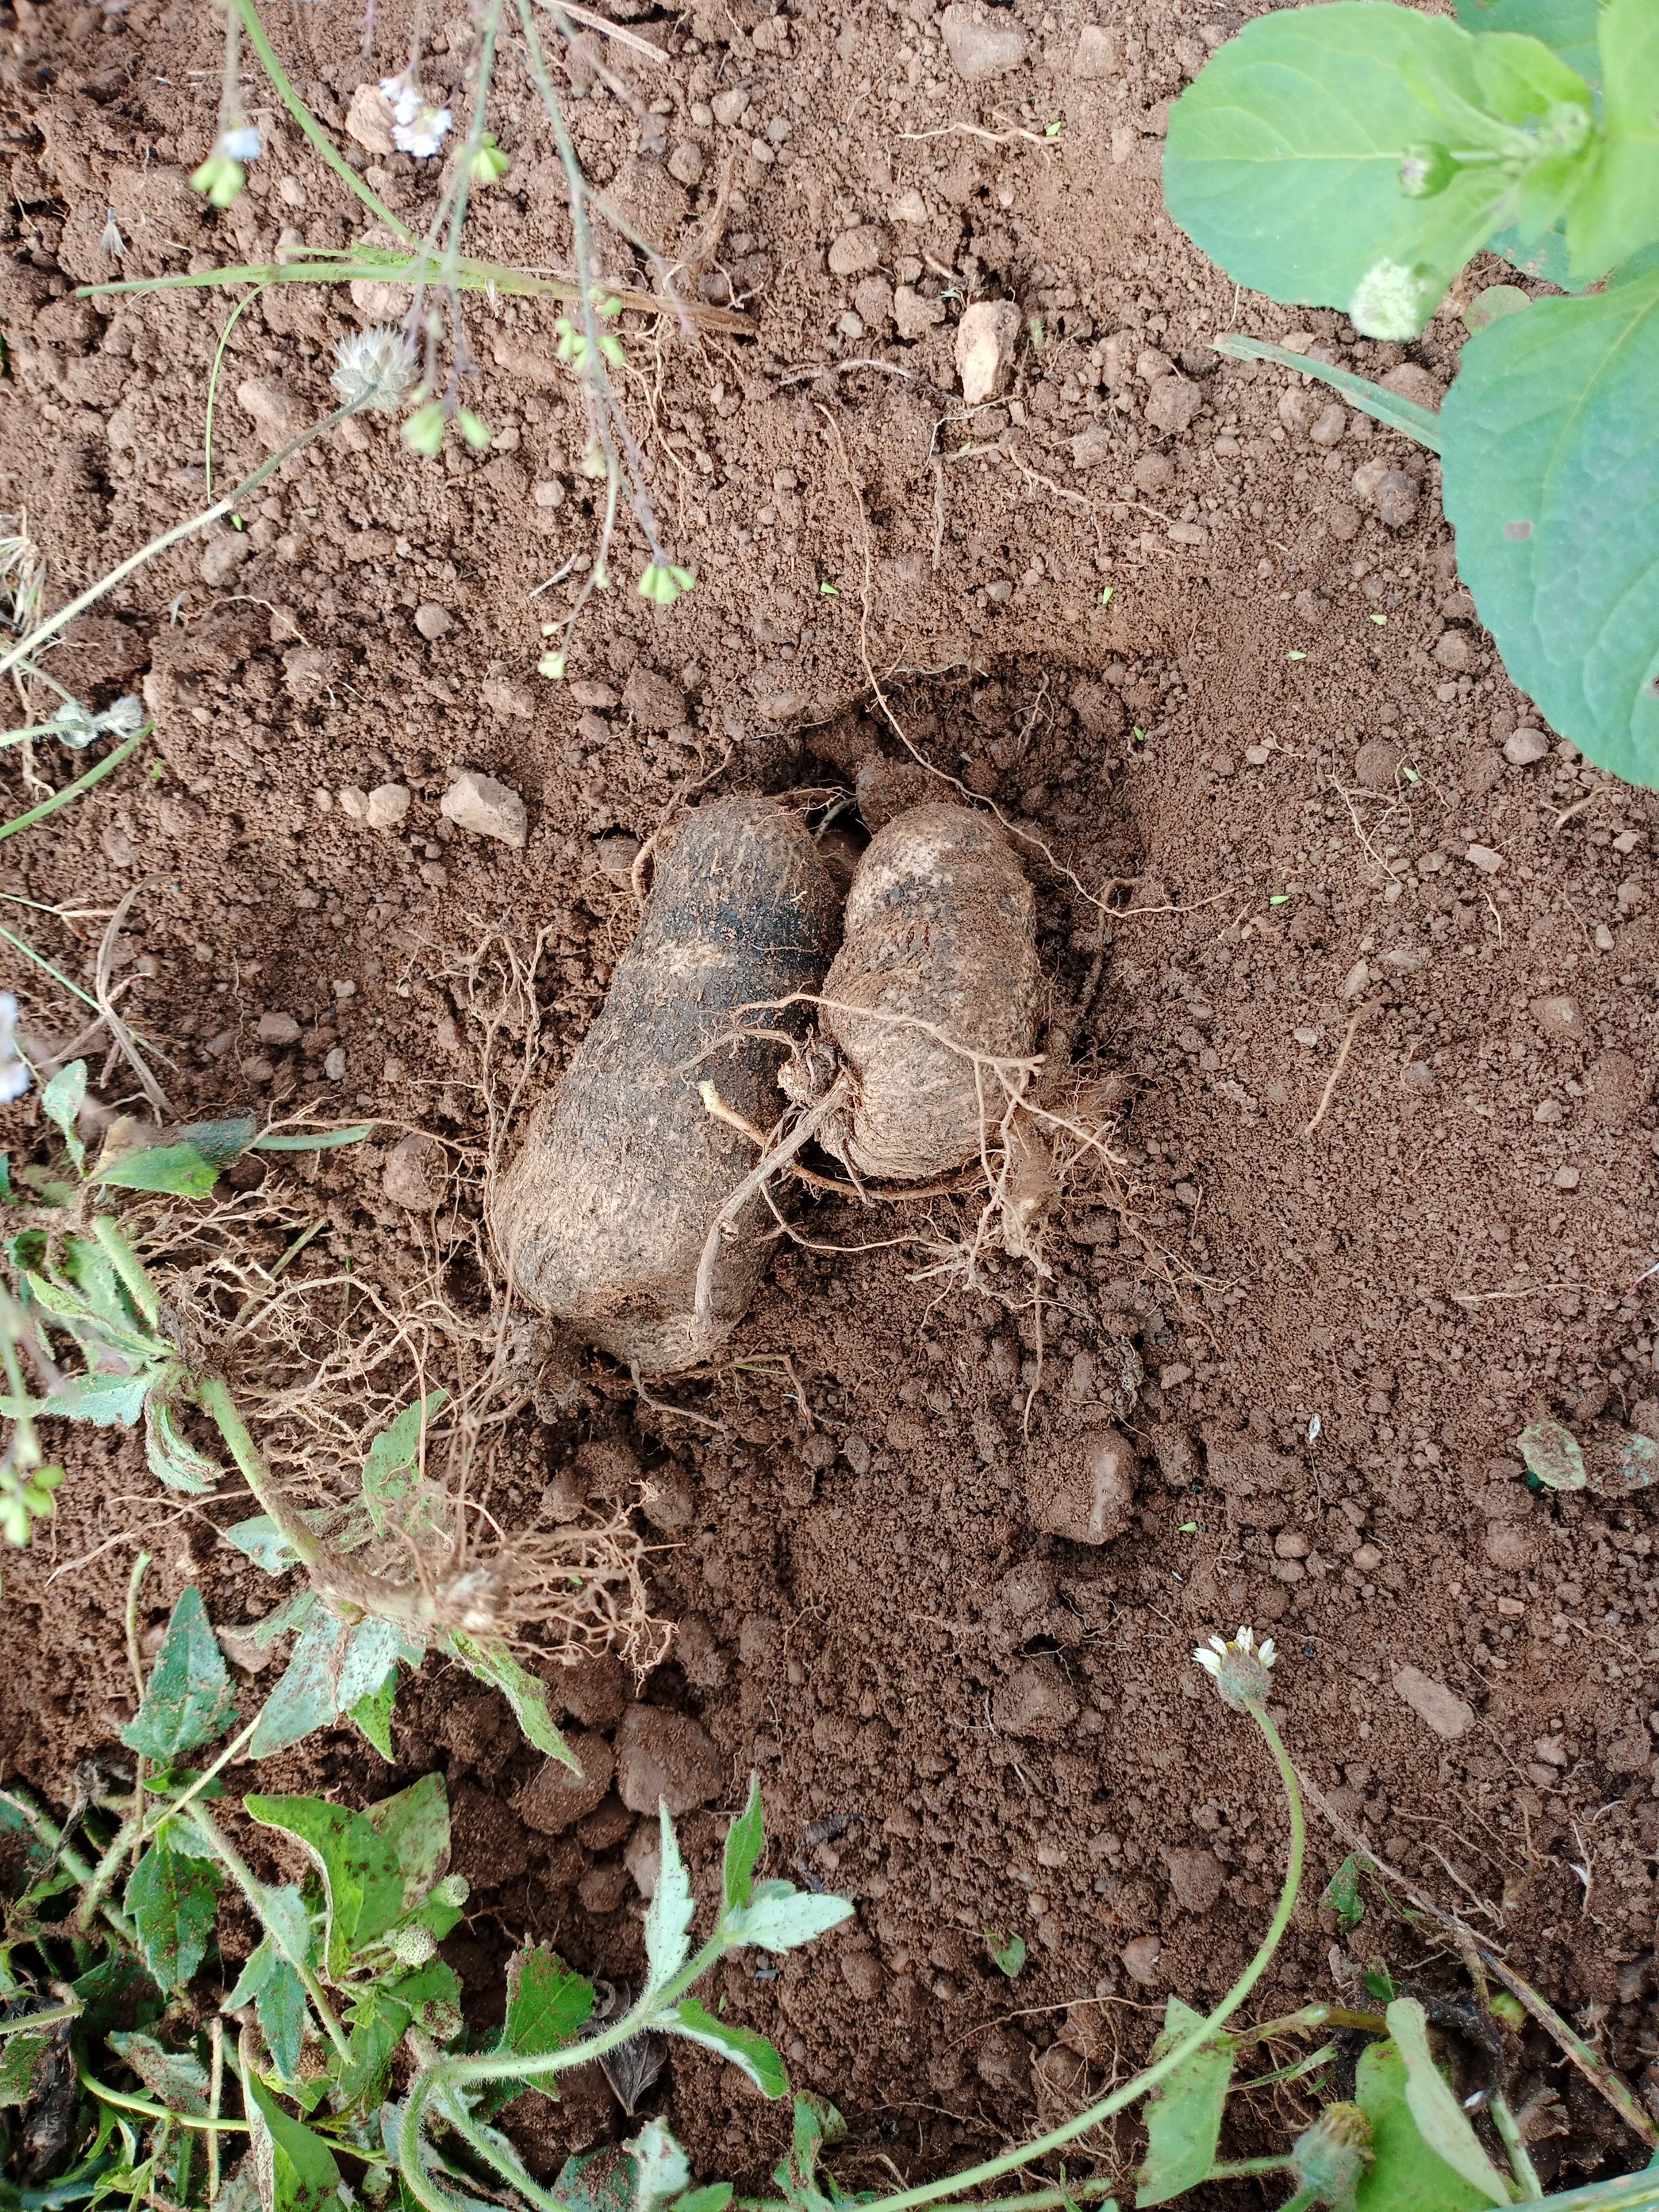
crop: yam
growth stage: harvest
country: Nigeria
